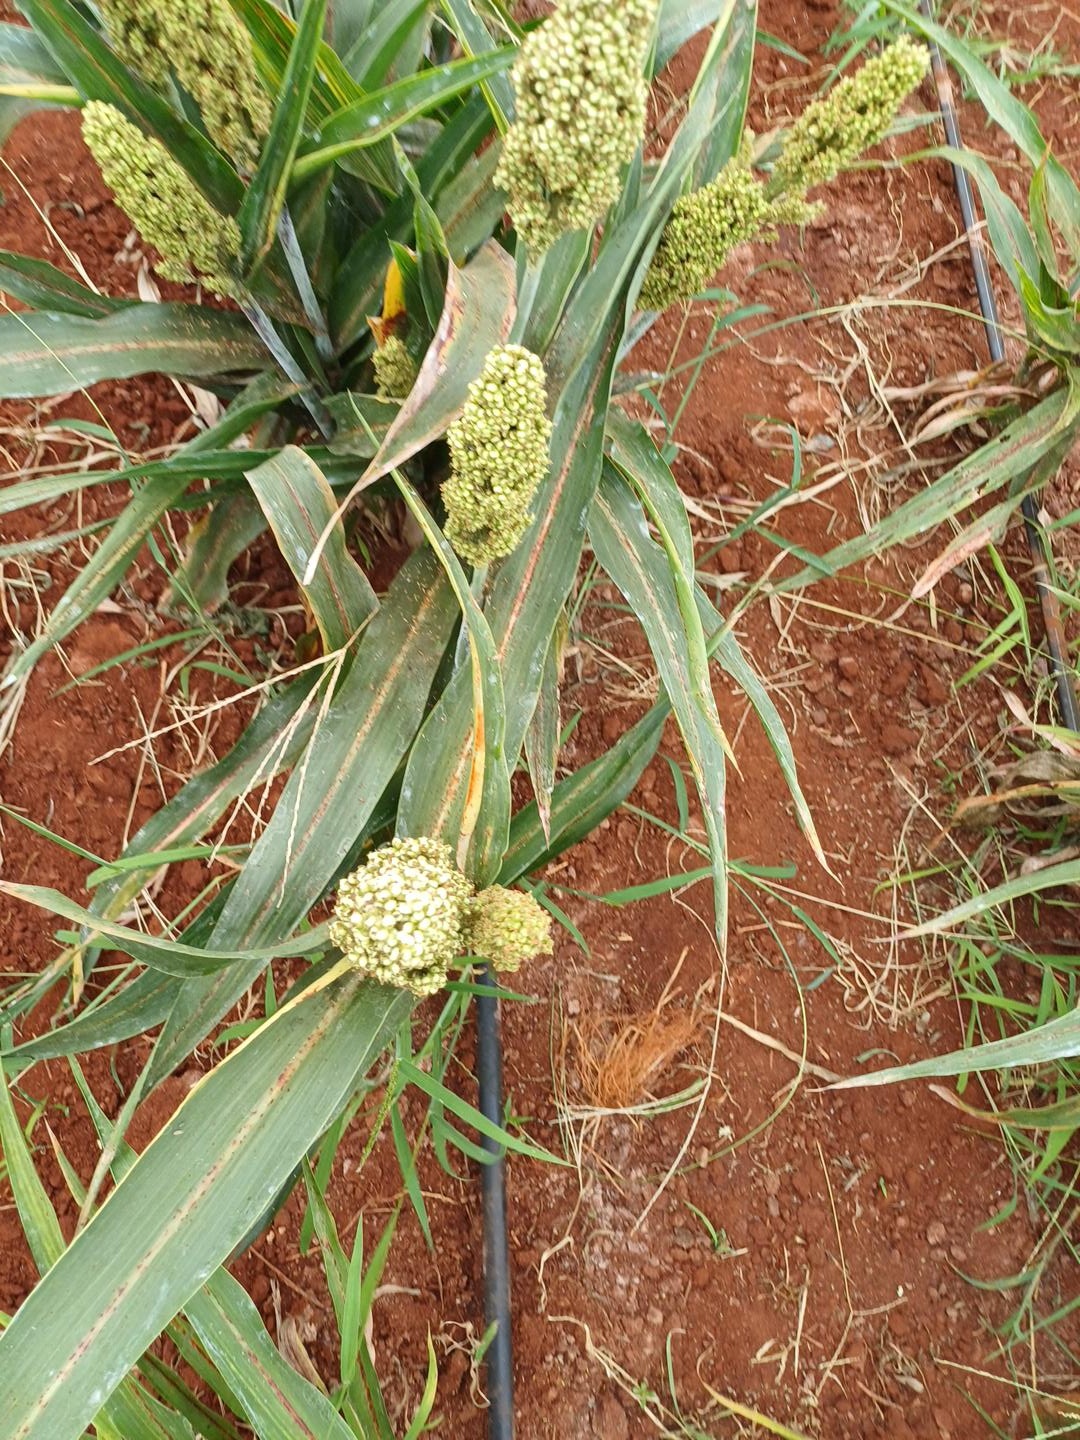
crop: sorghum
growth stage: filling grain
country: Kenya
